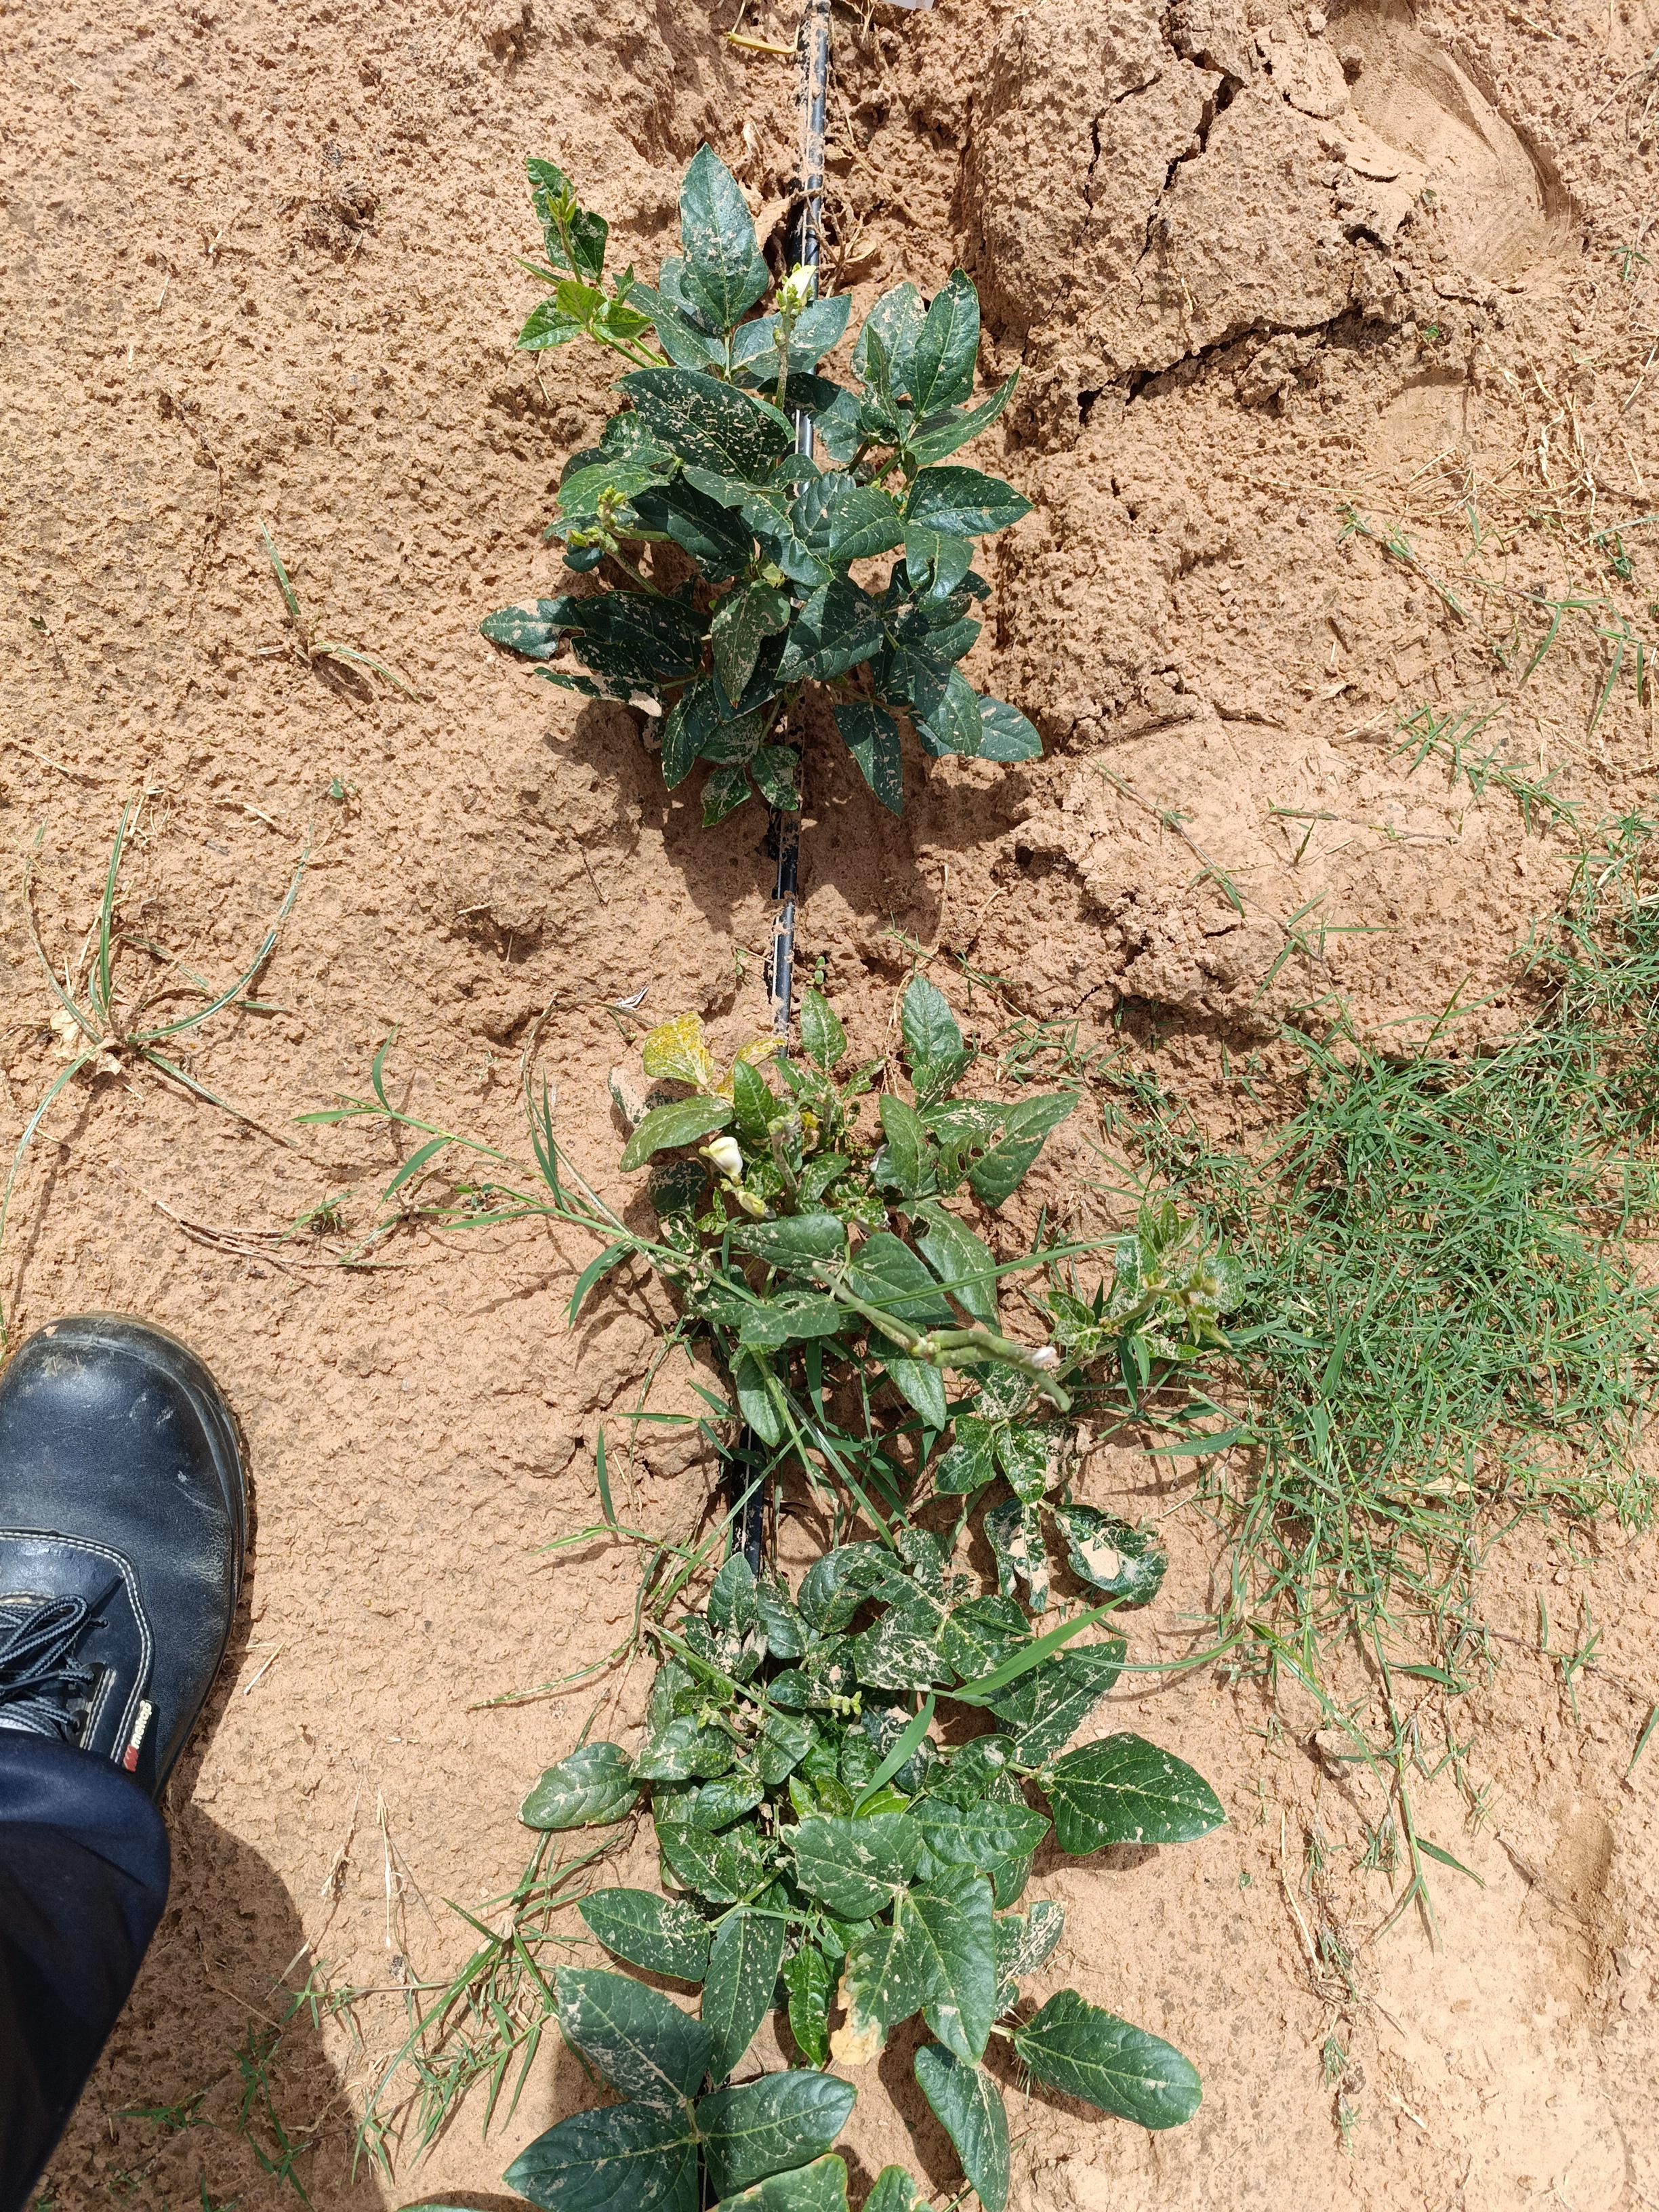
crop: cowpea
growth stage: development pod
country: Nigeria
